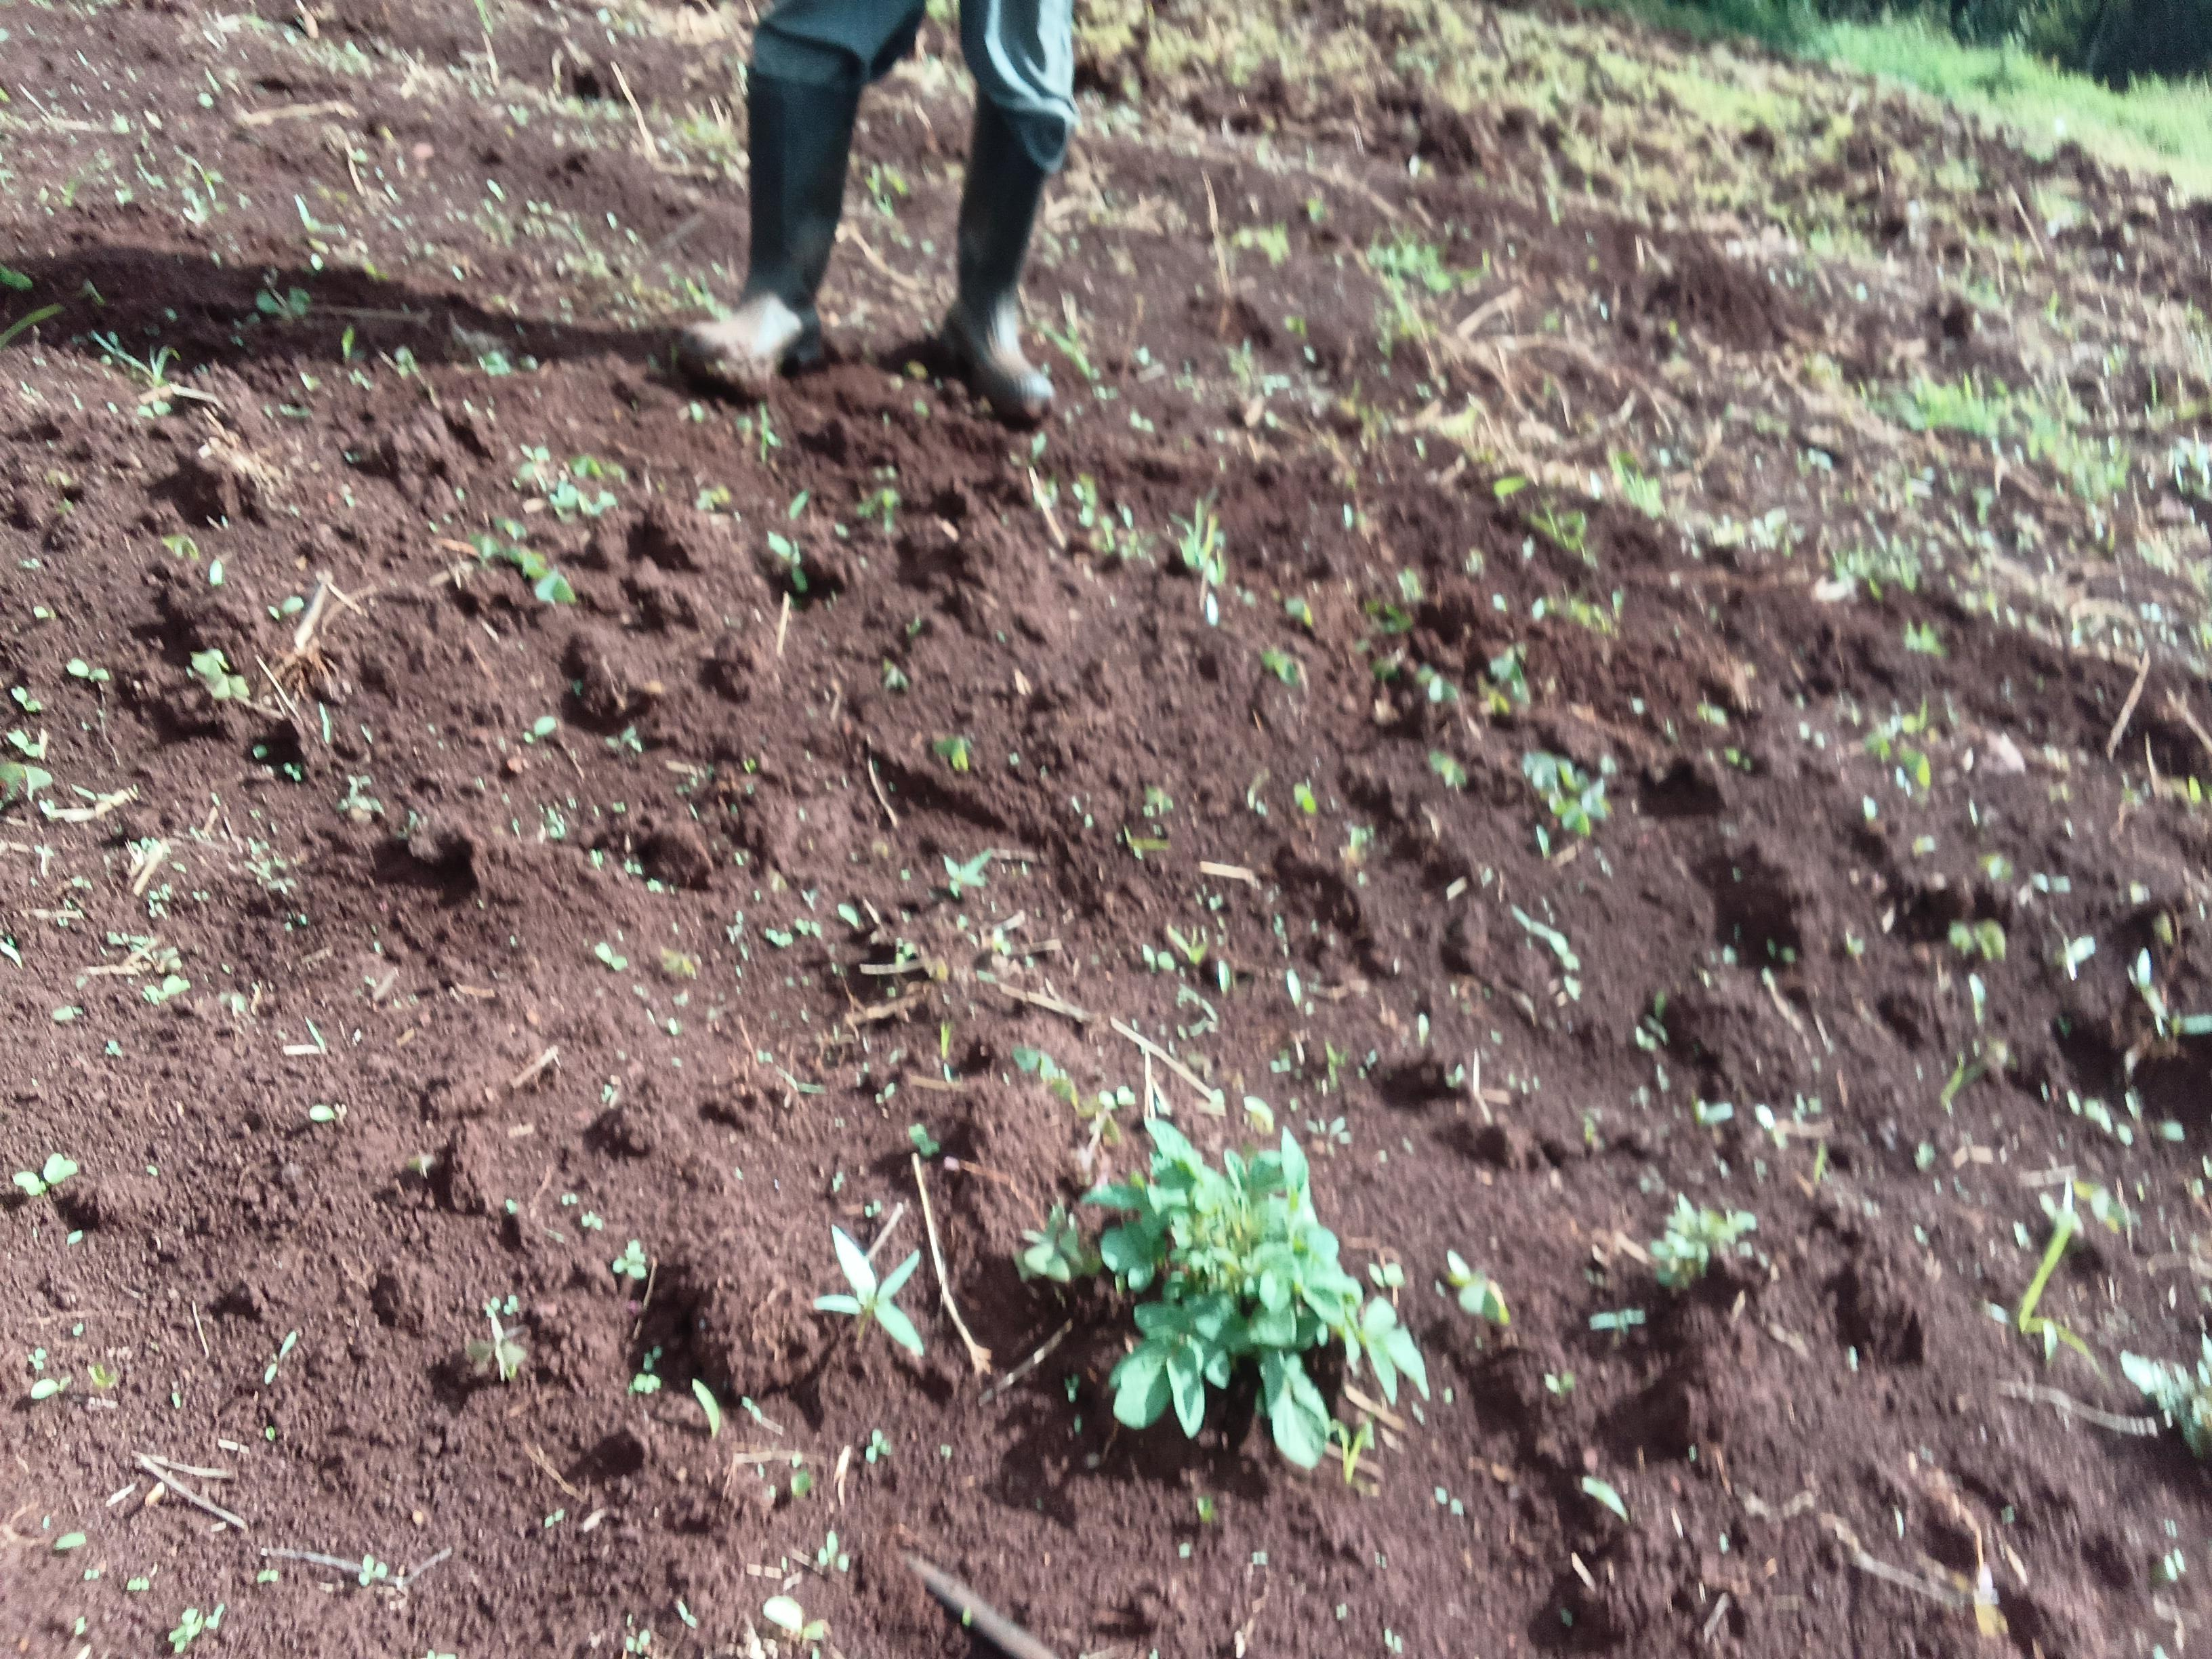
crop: potato
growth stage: sprouting emergence
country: Kenya
